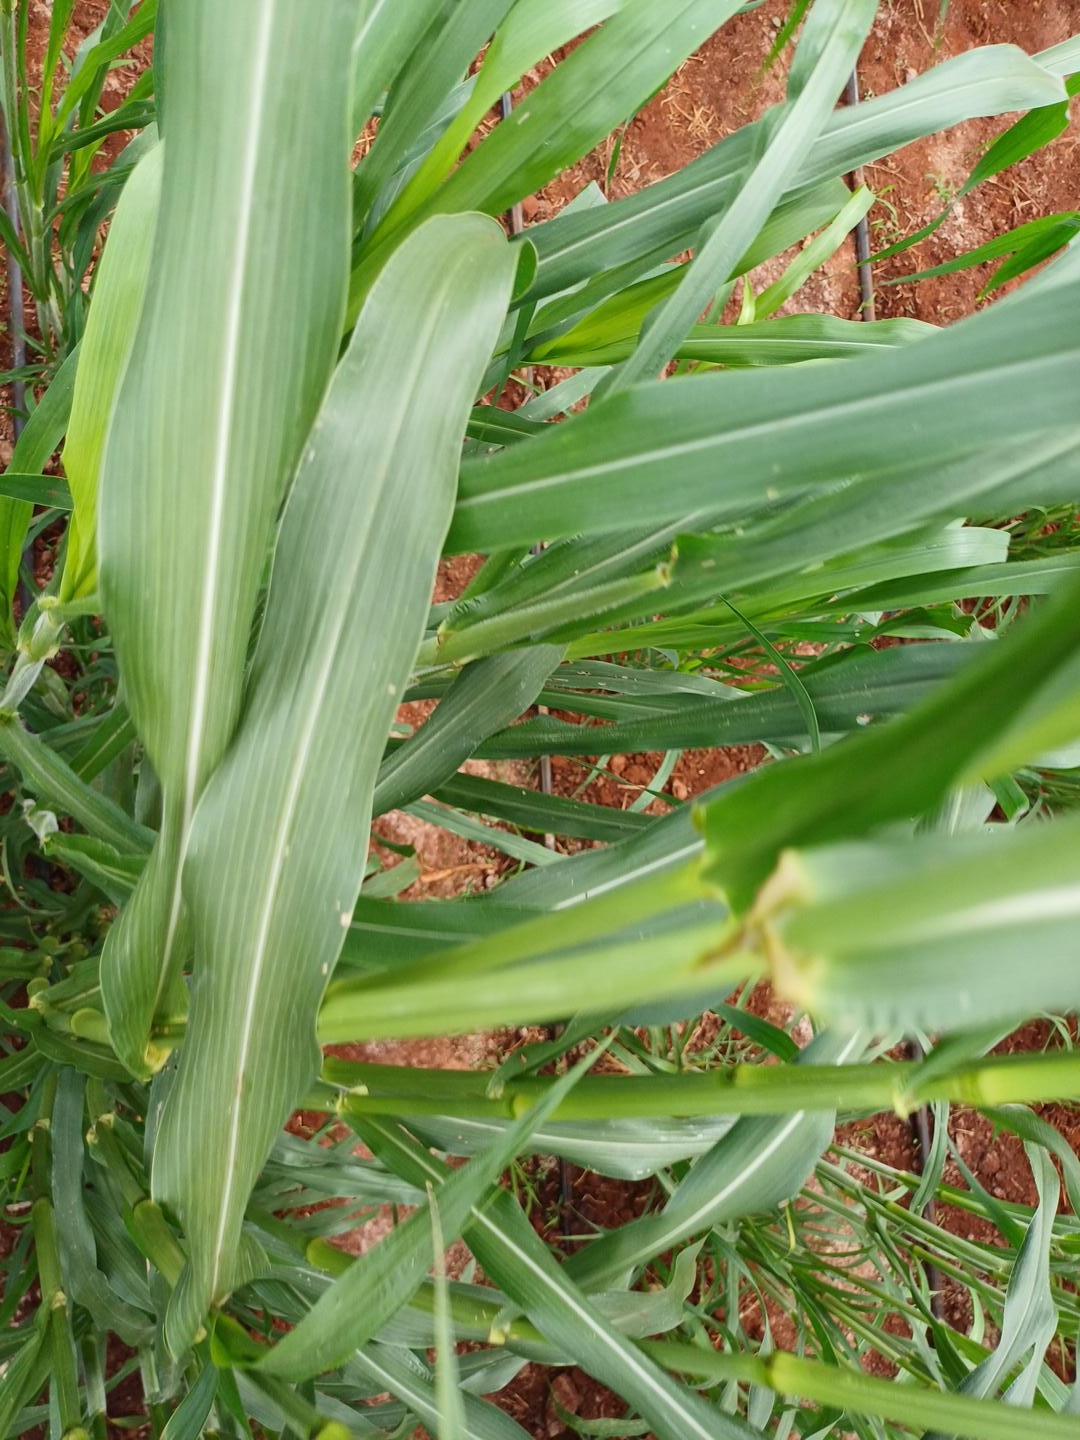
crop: pearl millet
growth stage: flowering
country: Kenya
